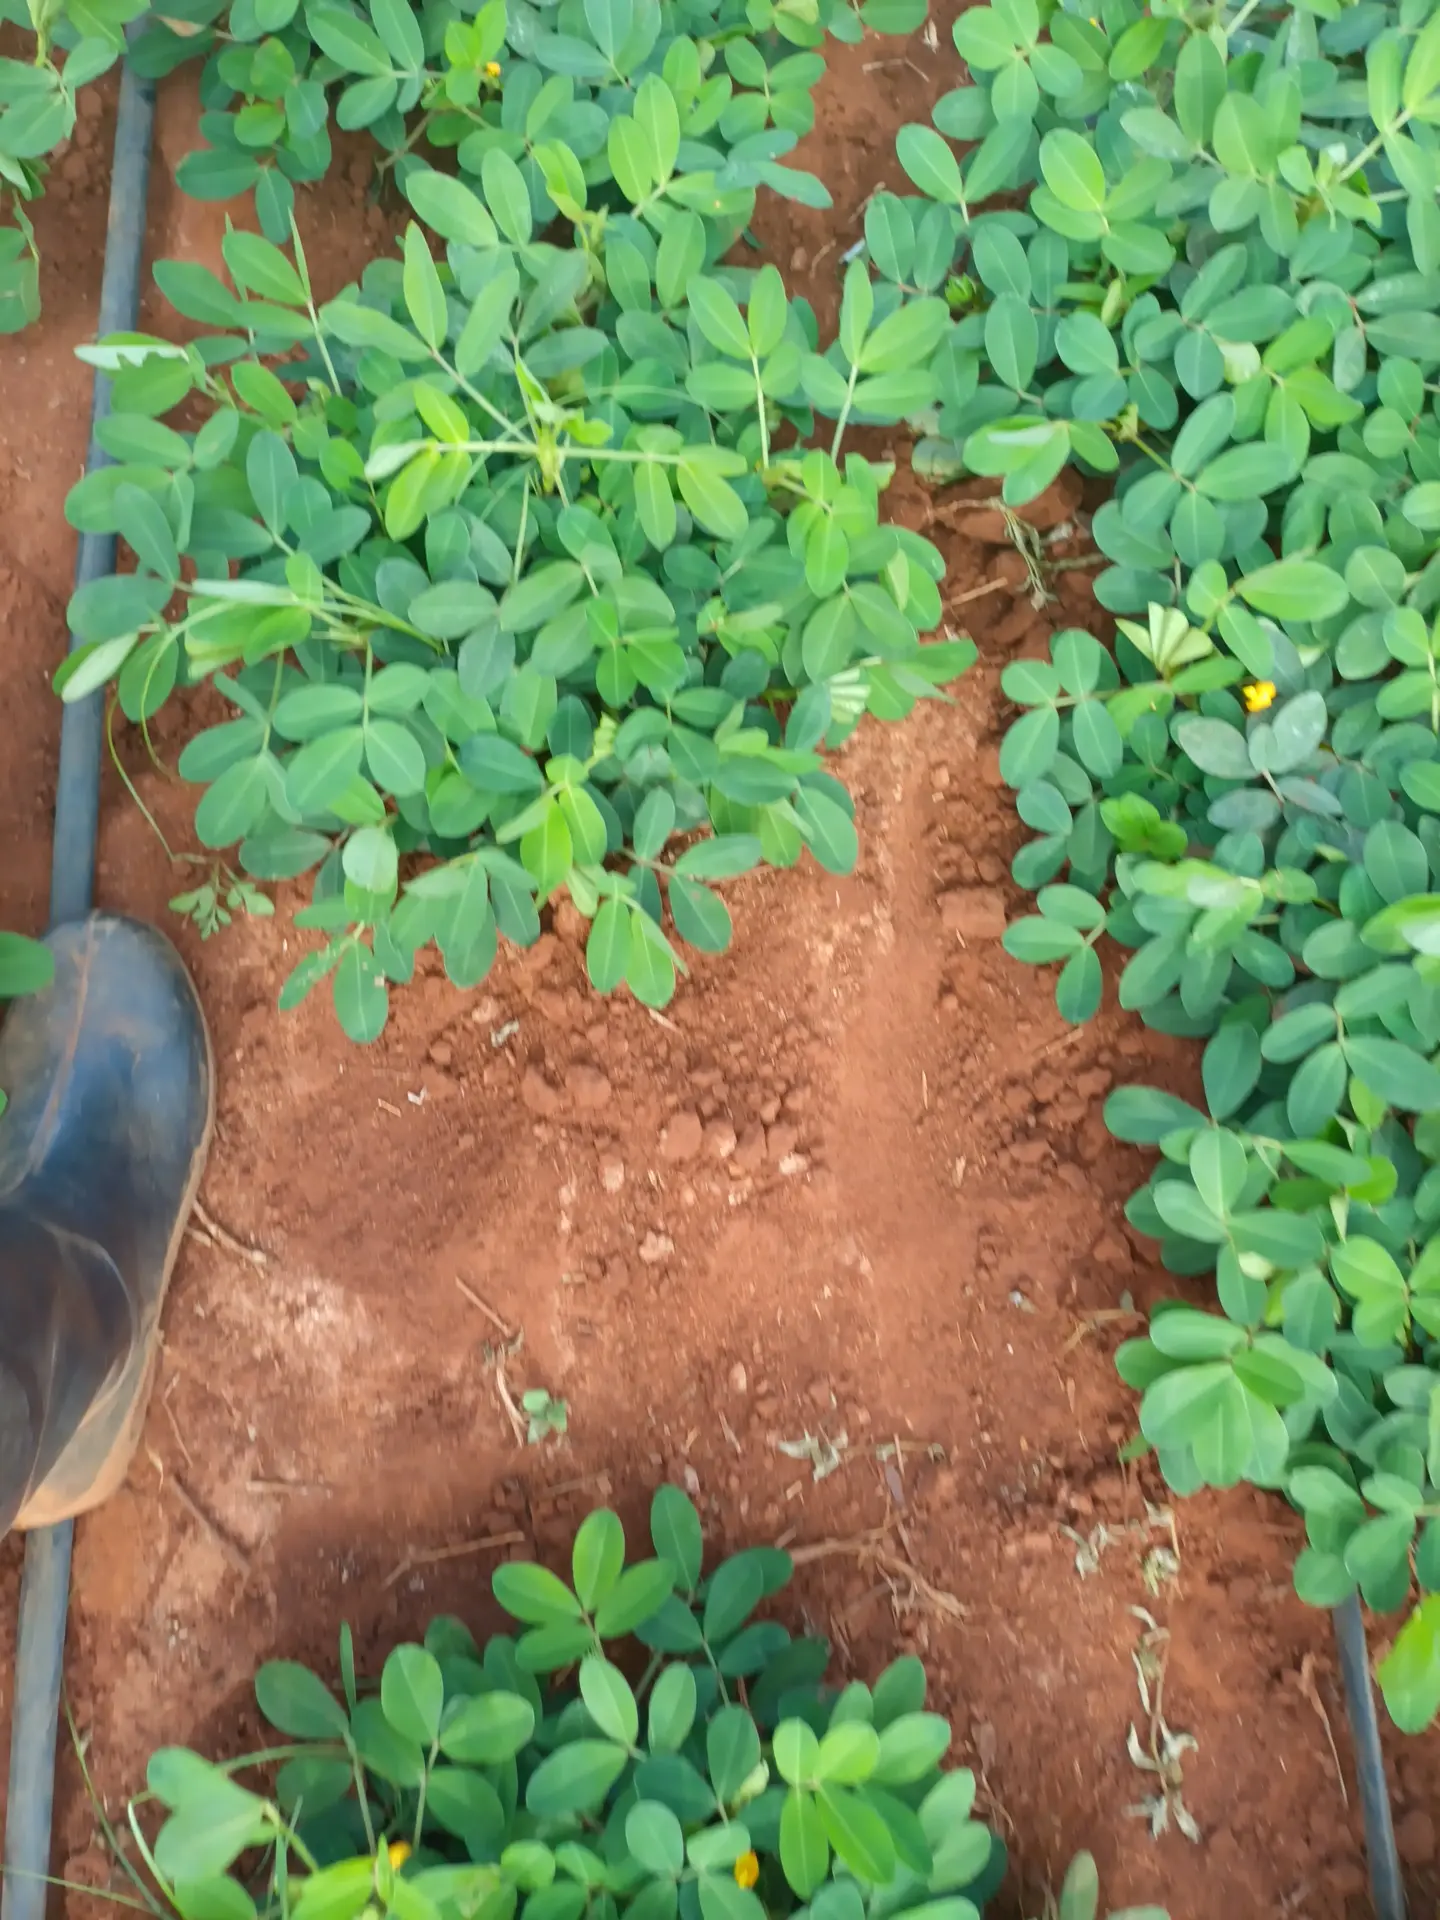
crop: groundnut
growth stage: flowering
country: Kenya
